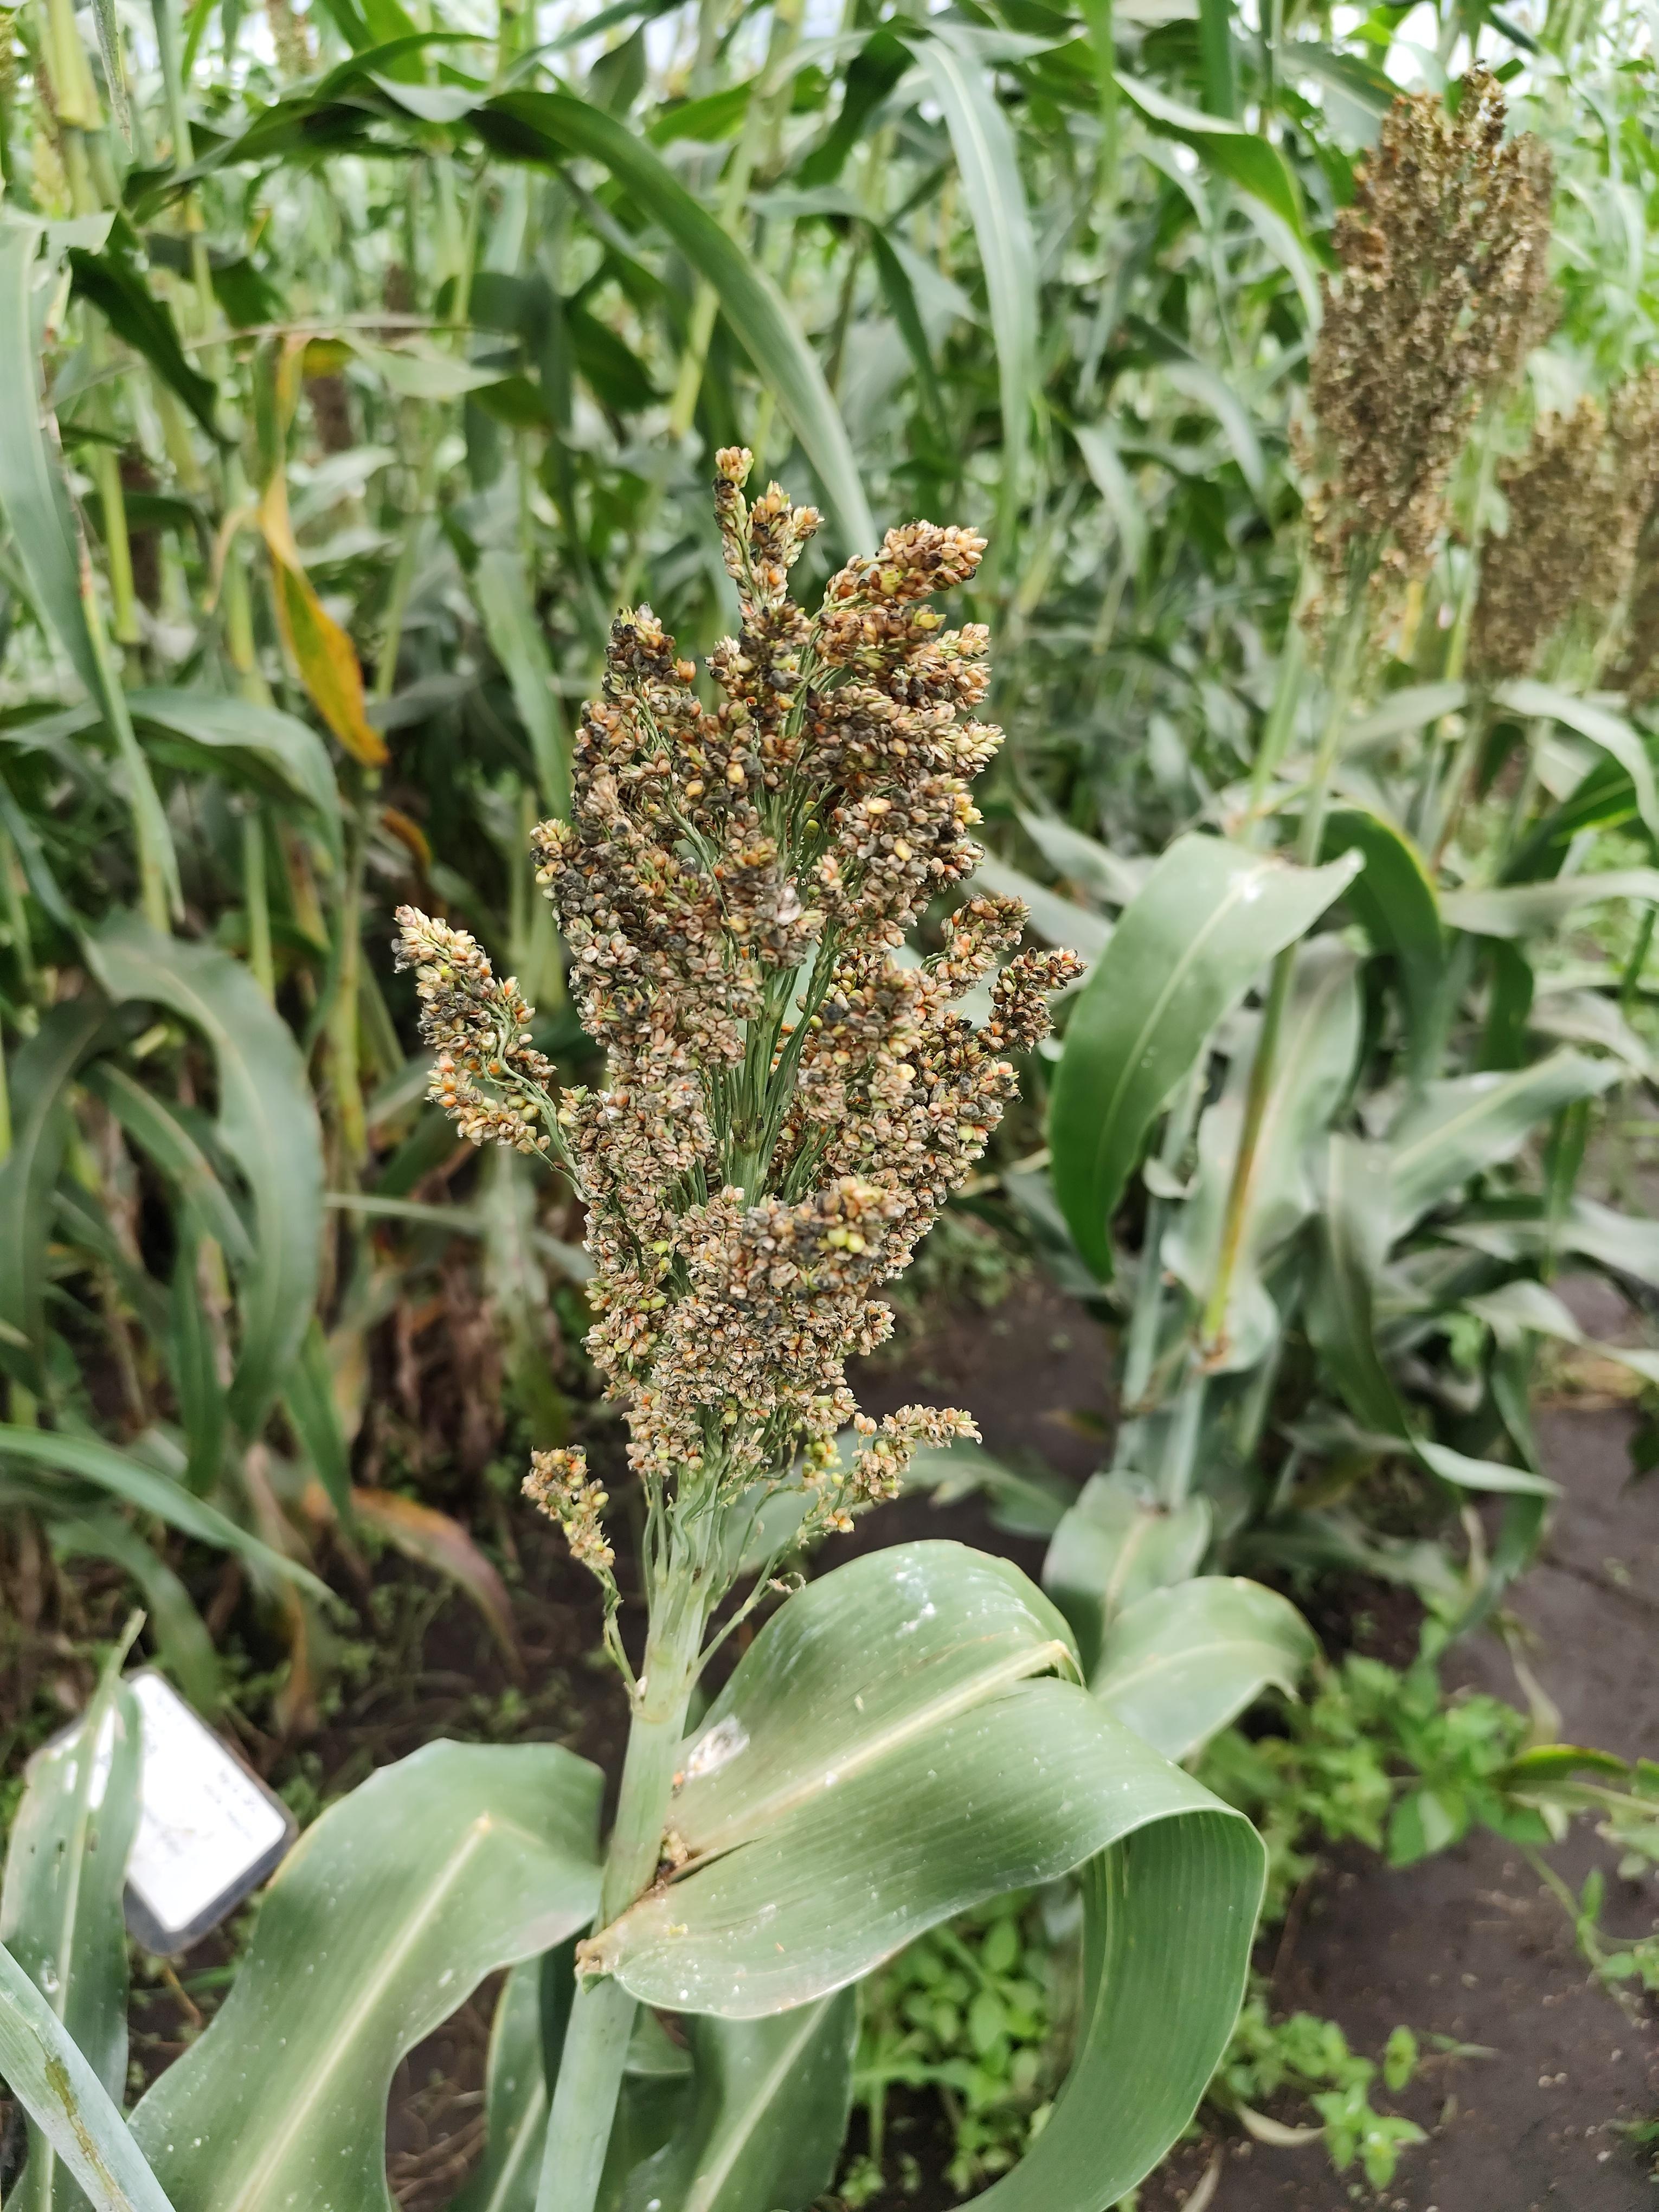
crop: sorghum
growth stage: filling grain
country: Tanzania
